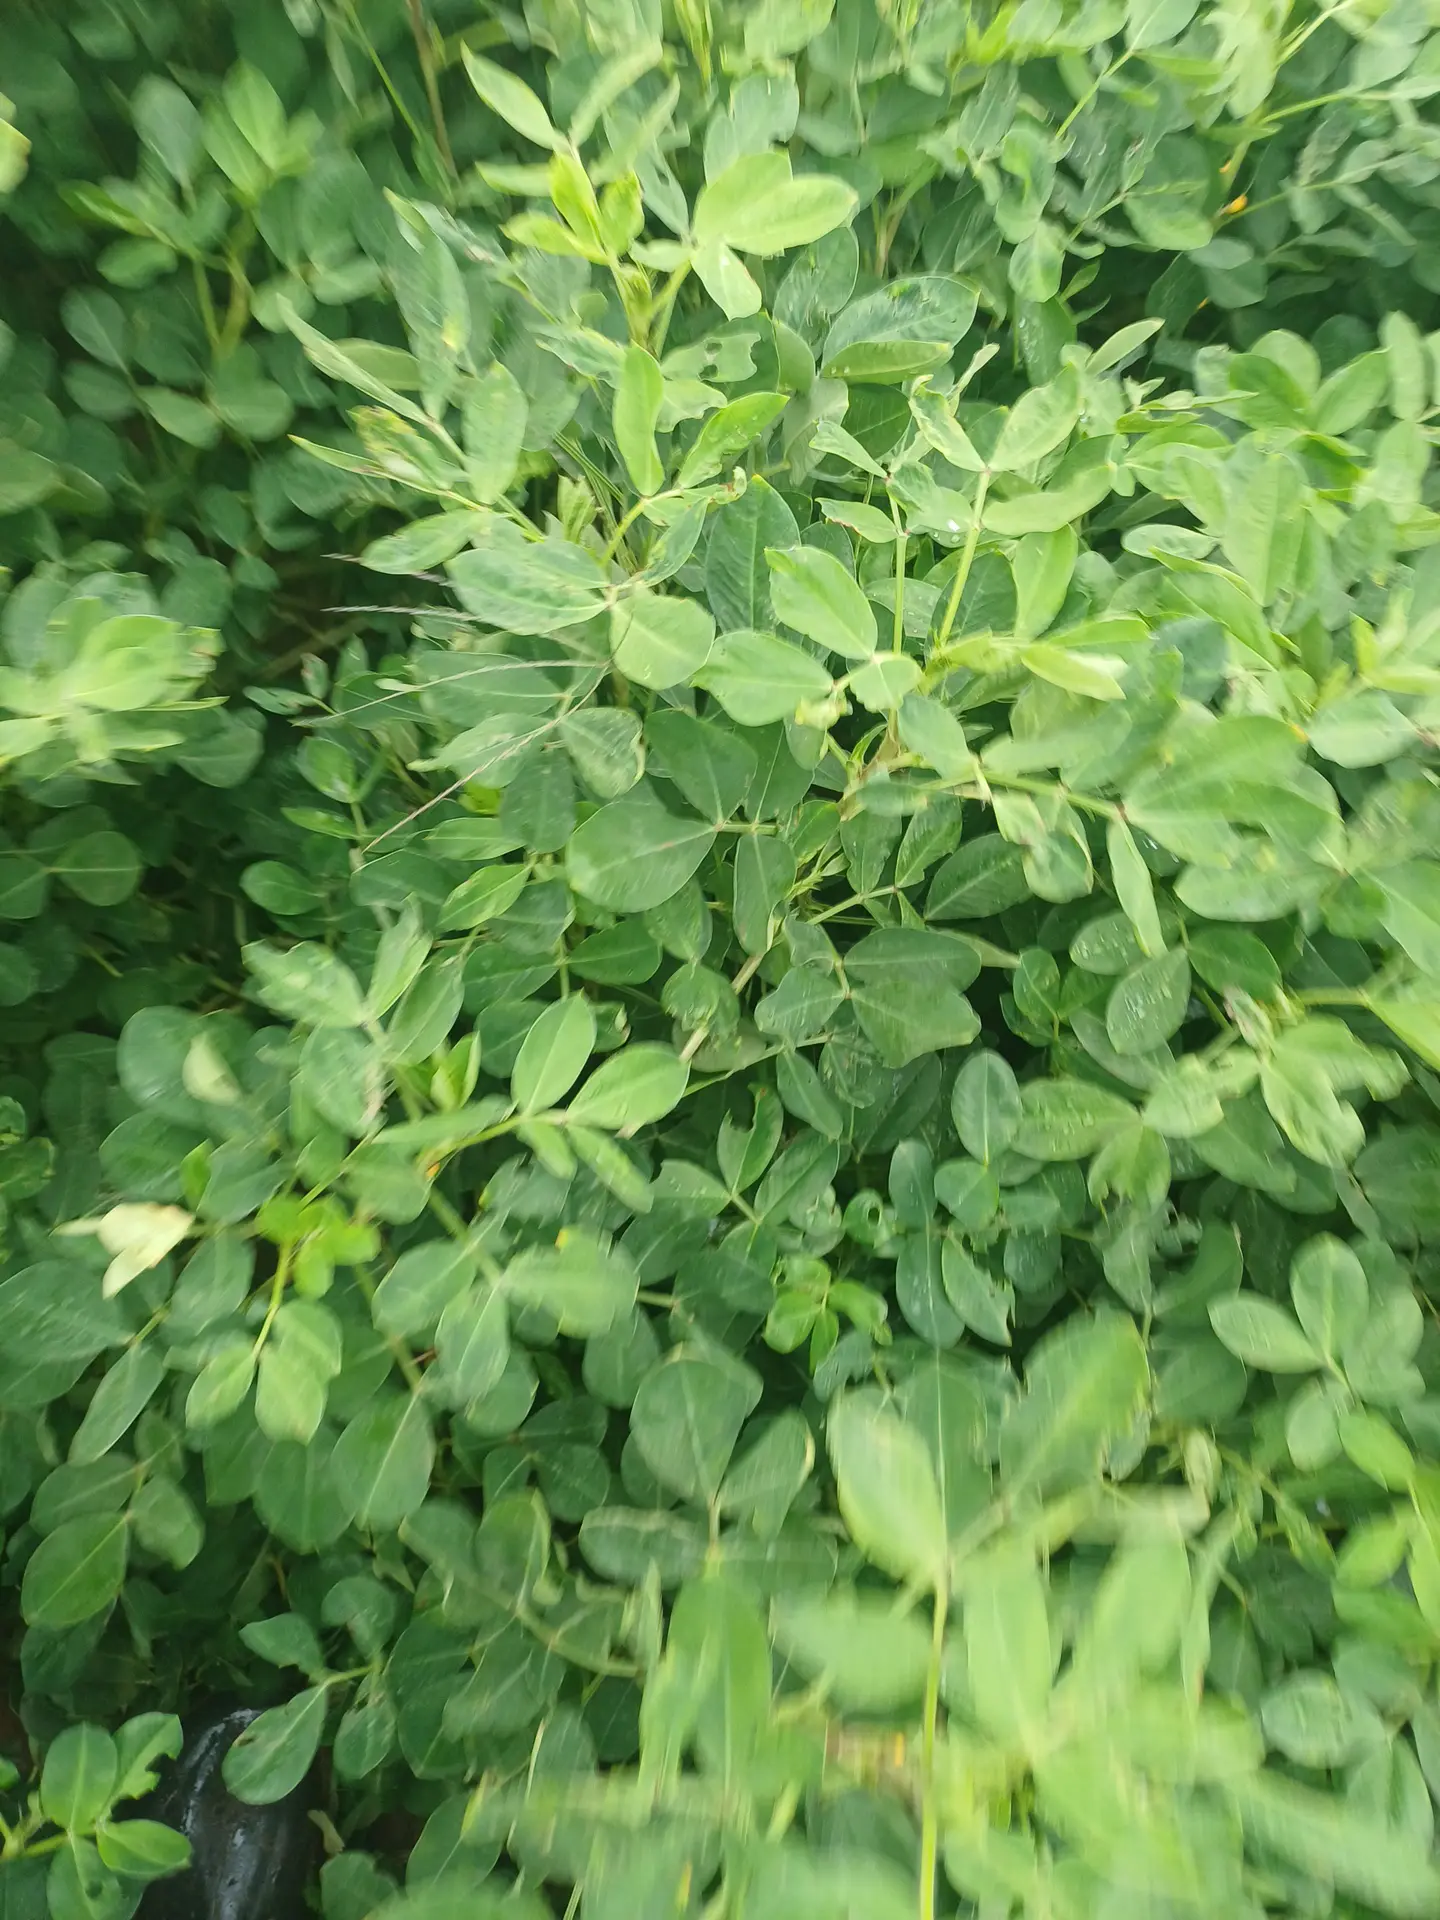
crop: groundnut
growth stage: pegging
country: Kenya
